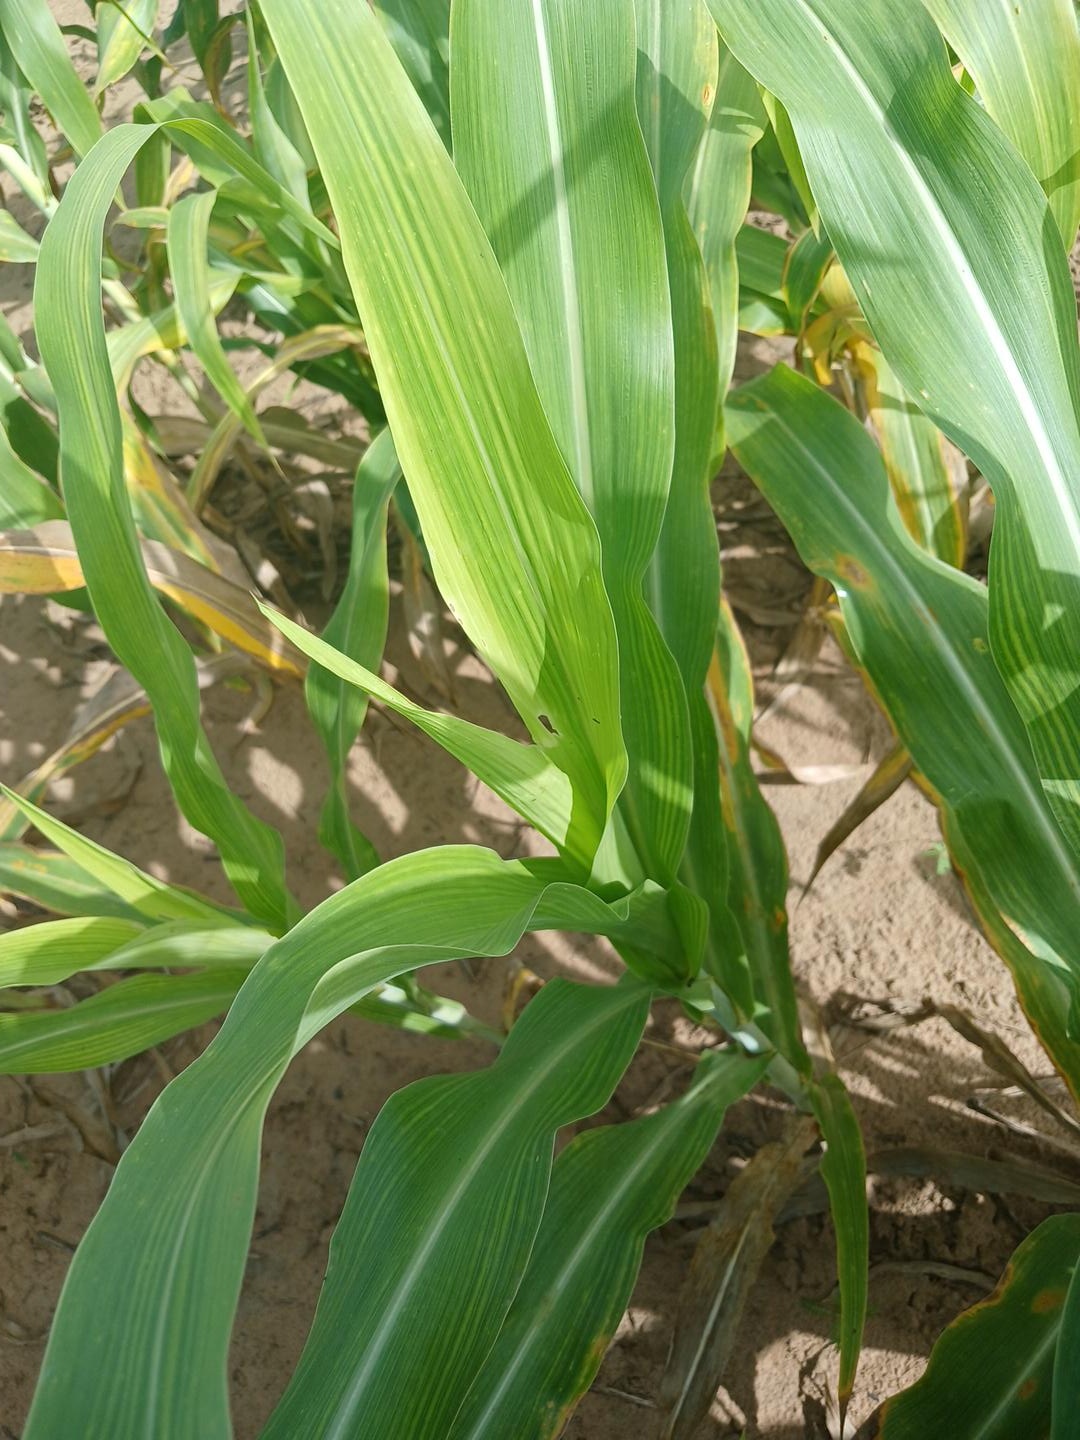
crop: pearl millet
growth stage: vegetative
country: Senegal
